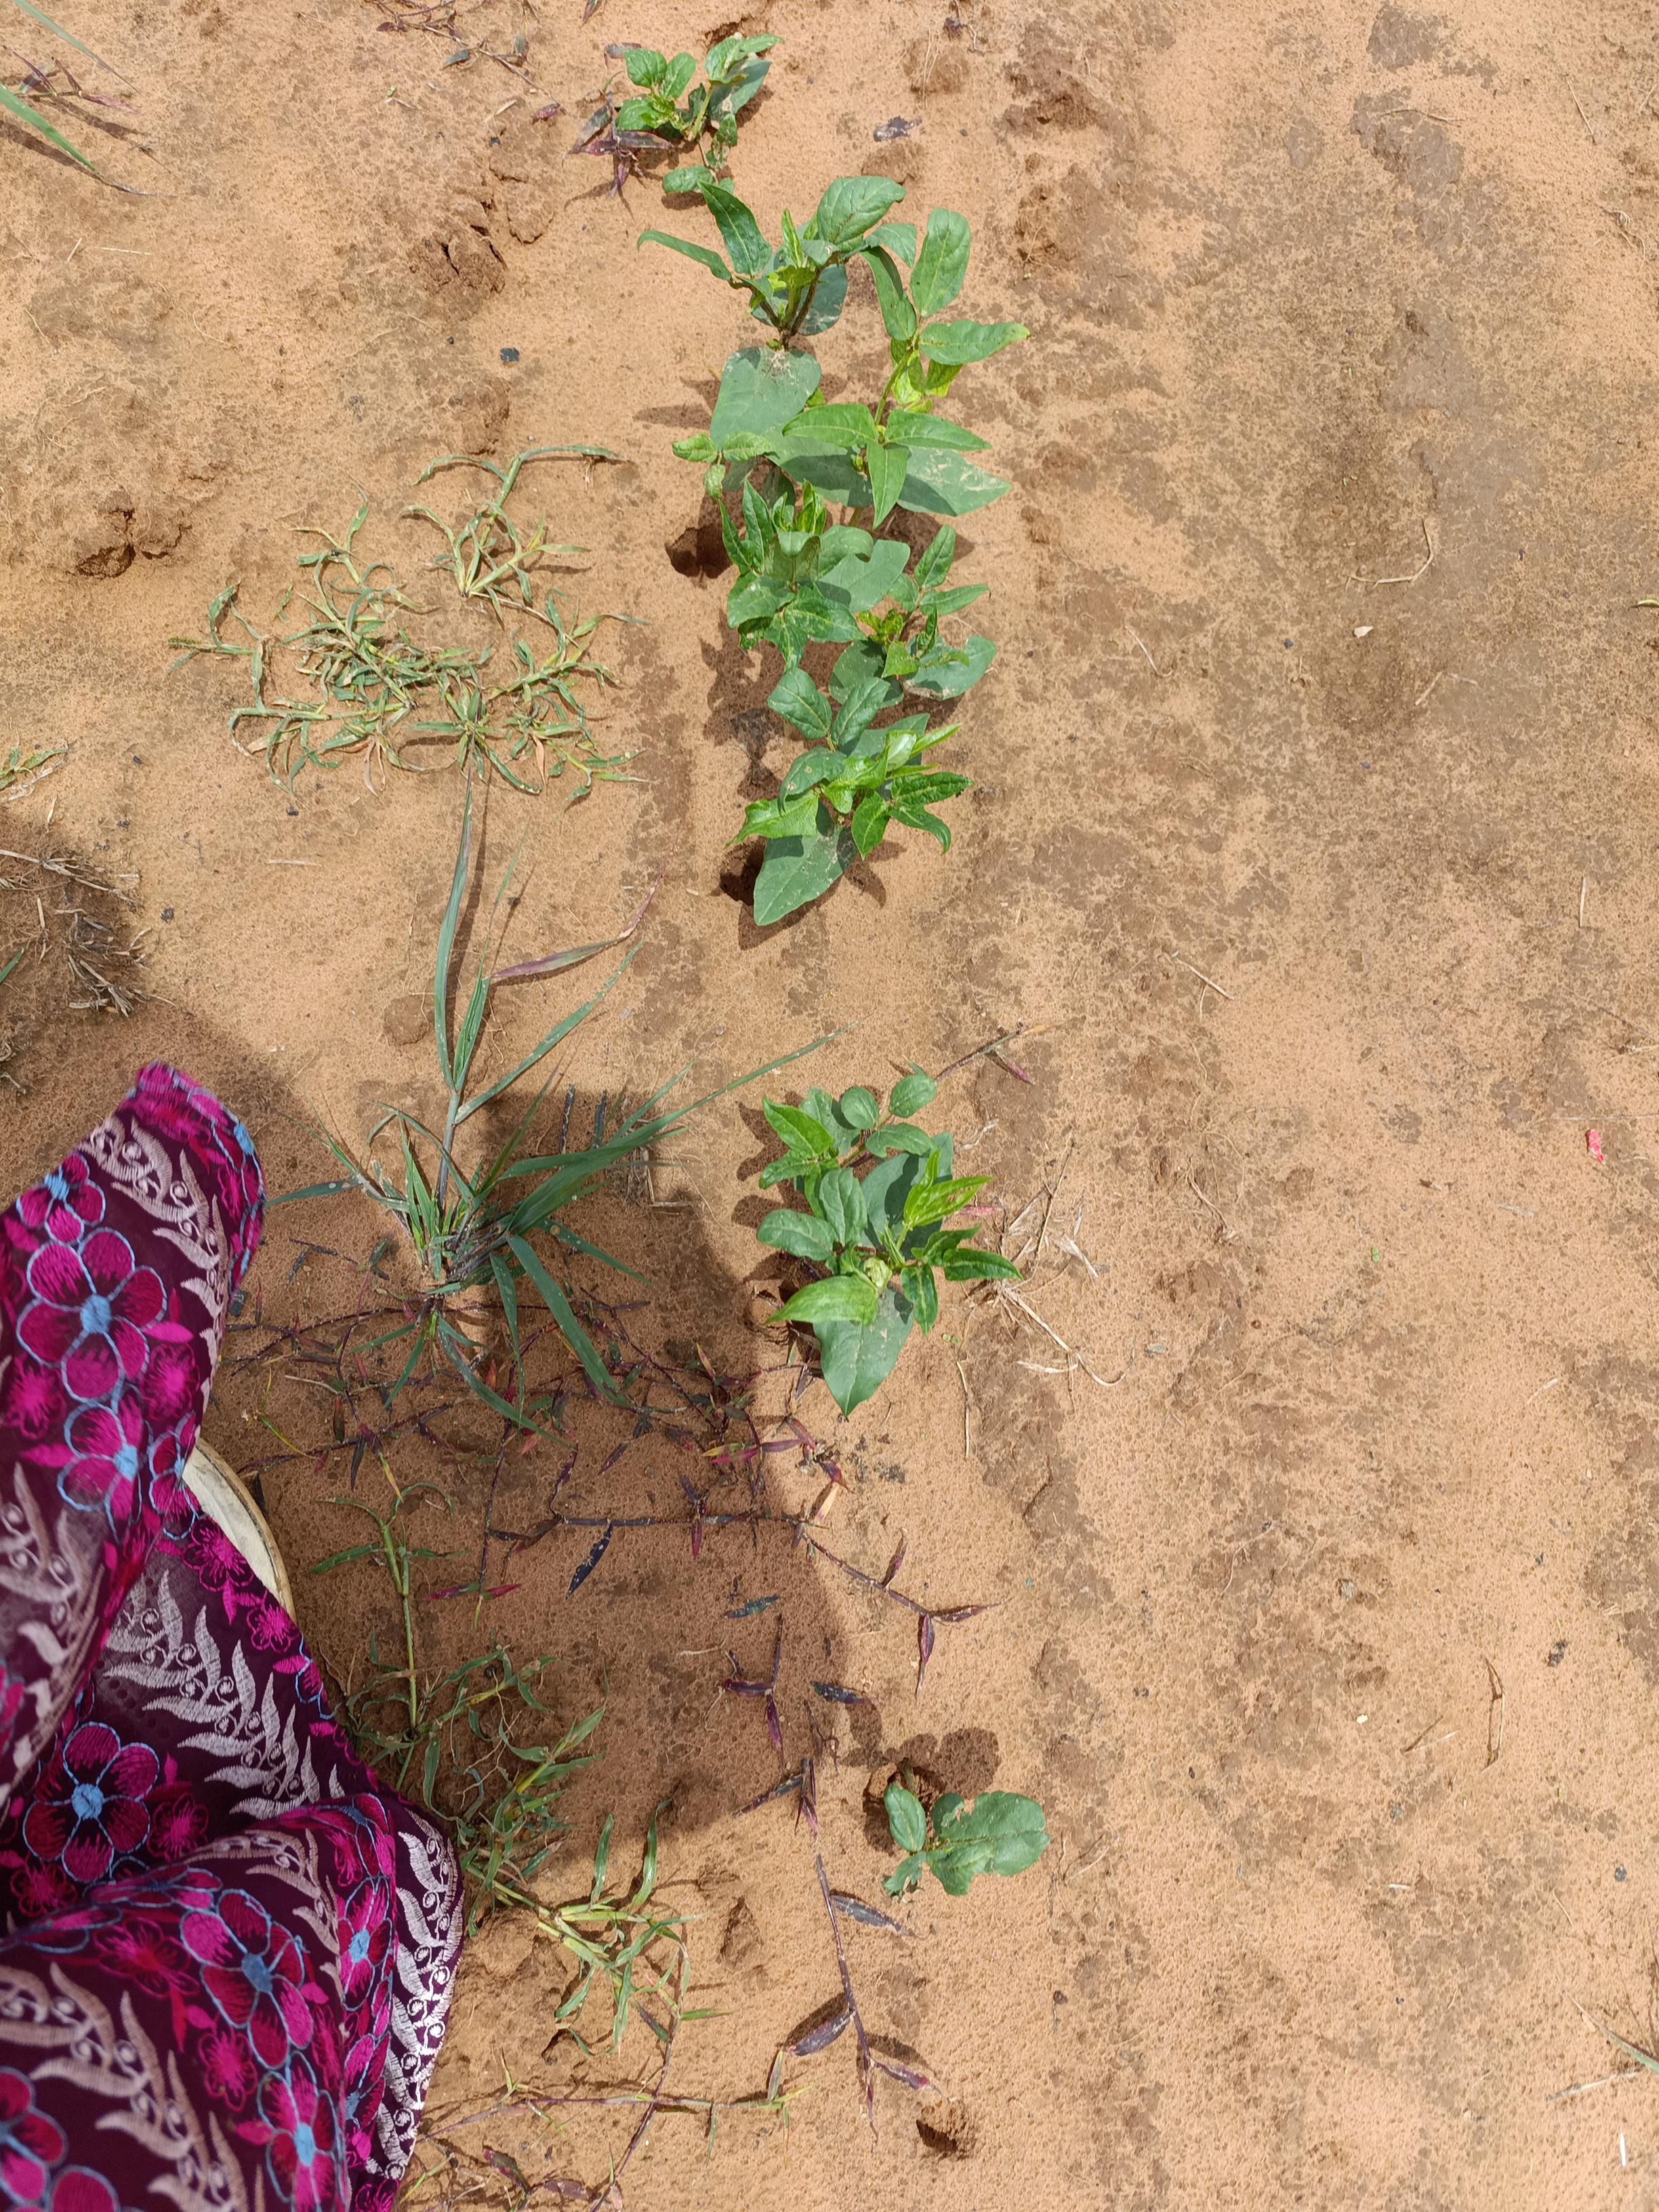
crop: cowpea
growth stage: emergence
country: Nigeria
